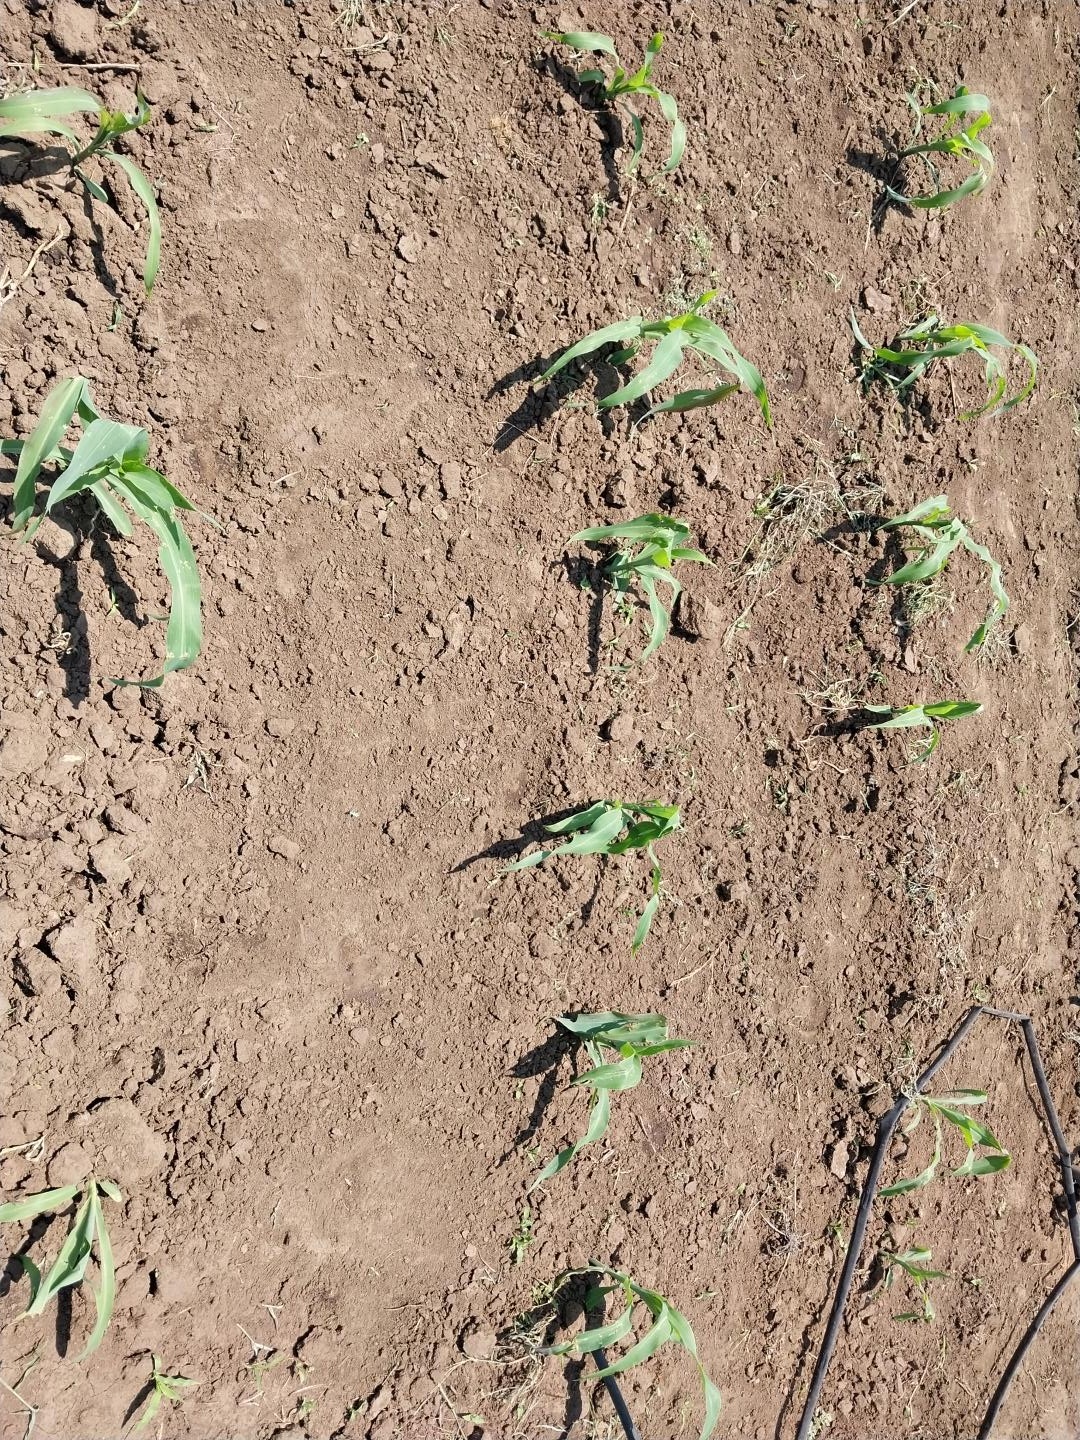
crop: maize
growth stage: vegetative
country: Tanzania
